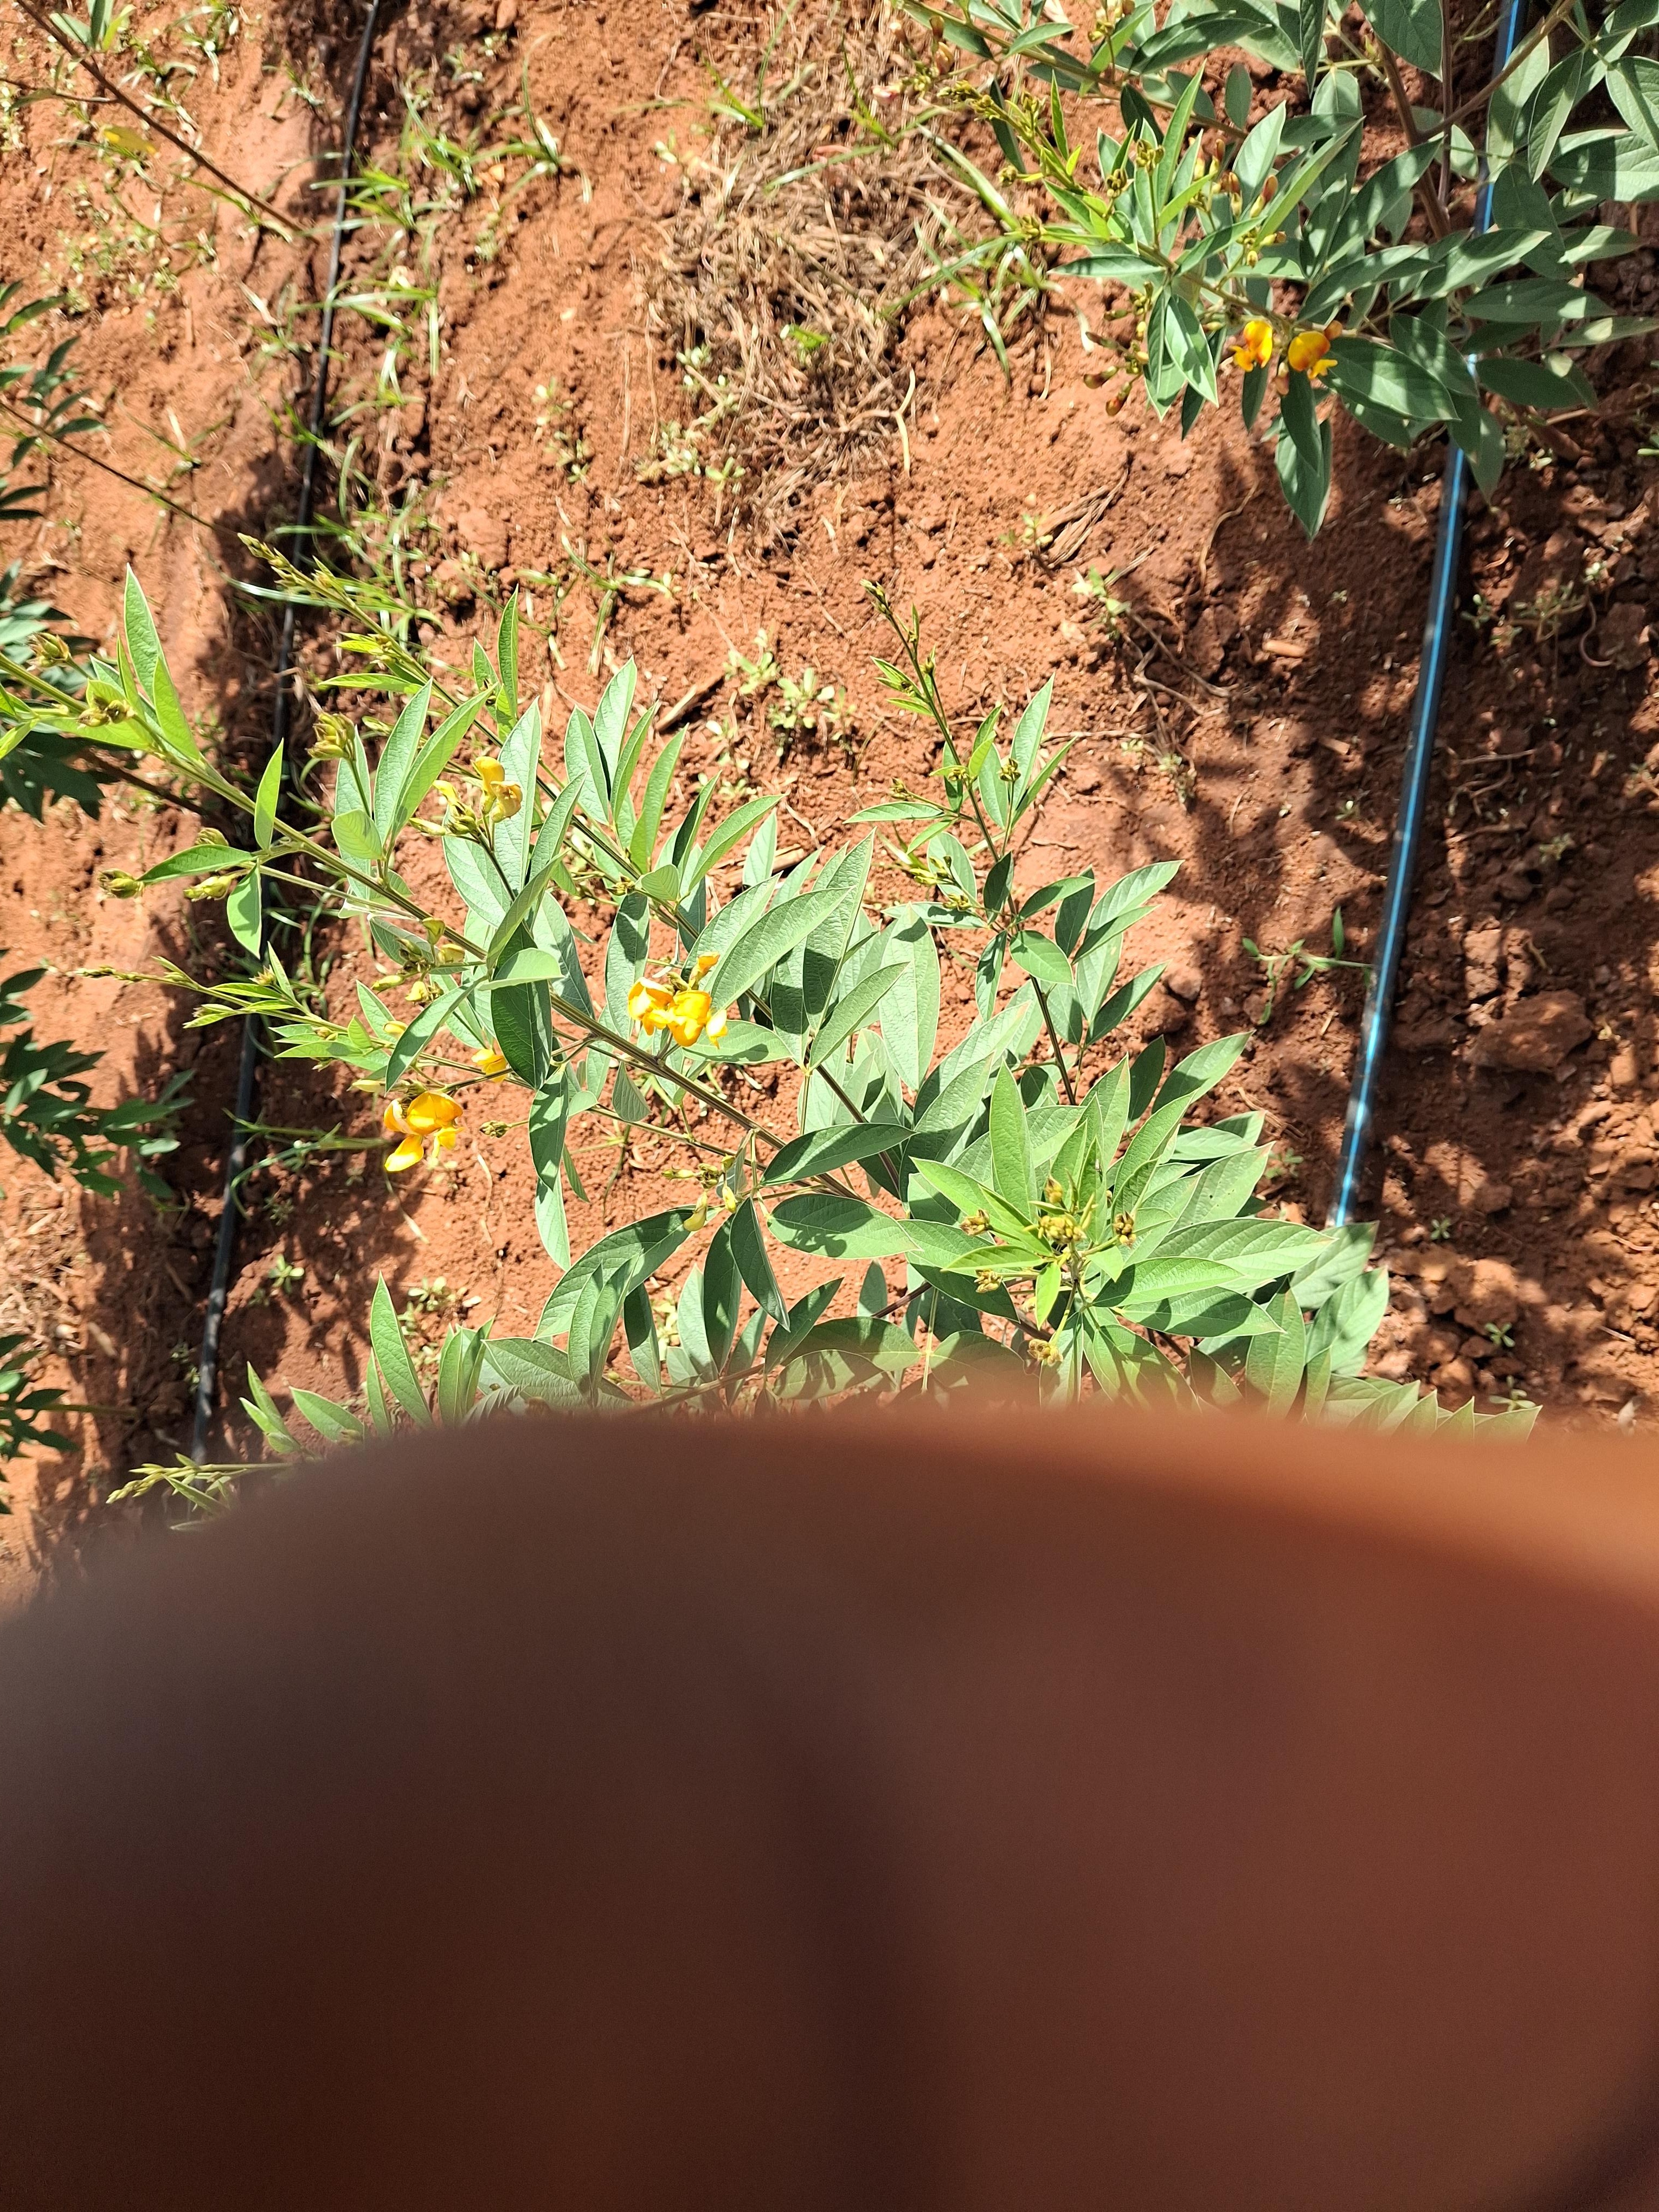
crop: pigeonpea
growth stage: flowering
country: Kenya
